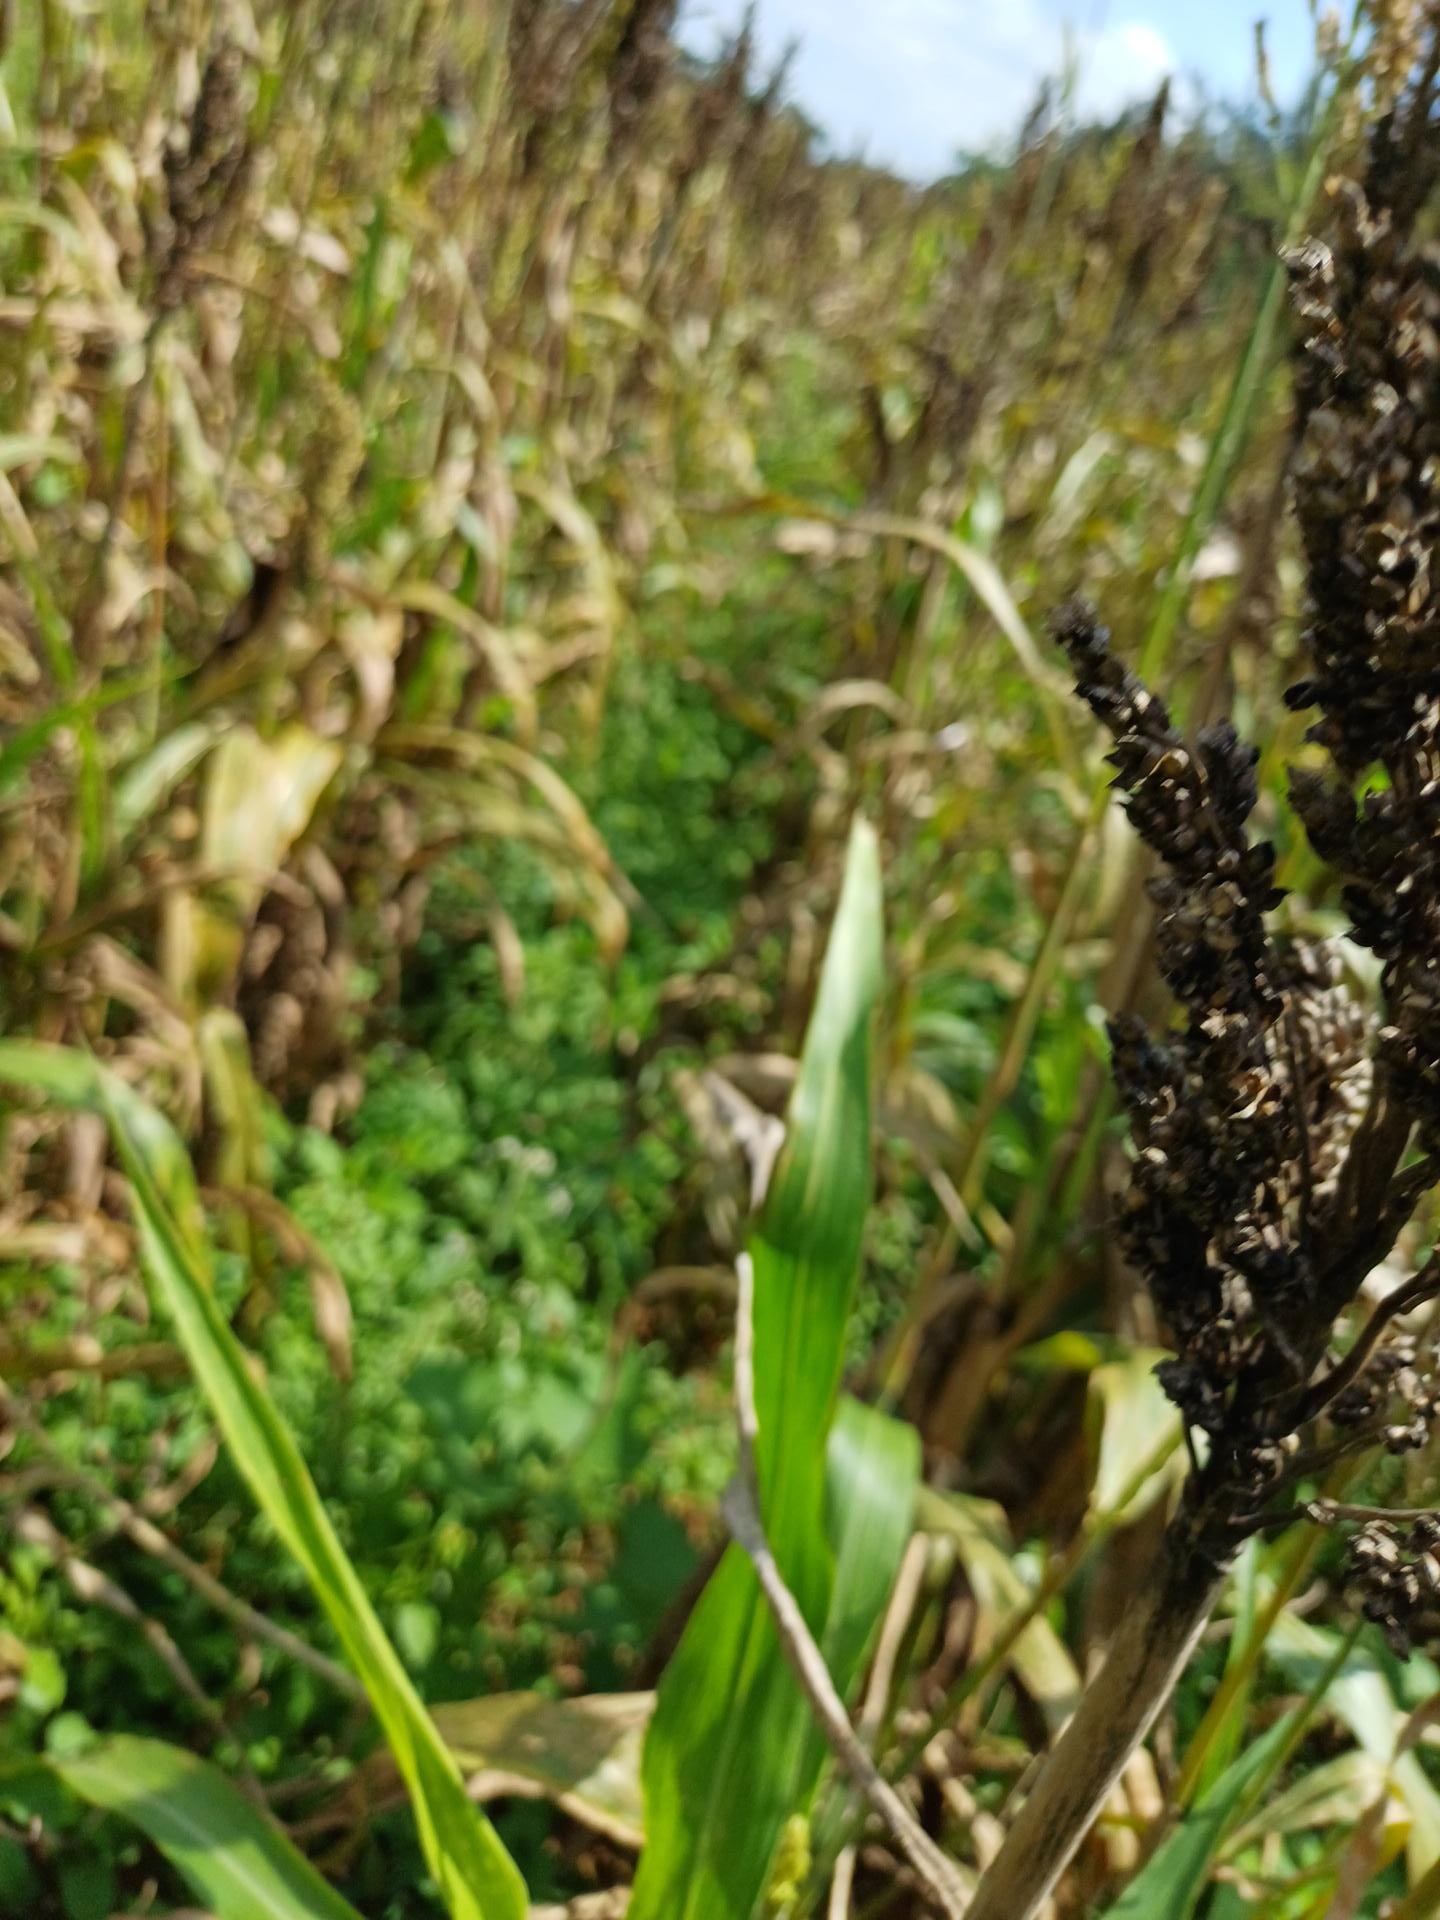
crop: sorghum
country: Kenya
